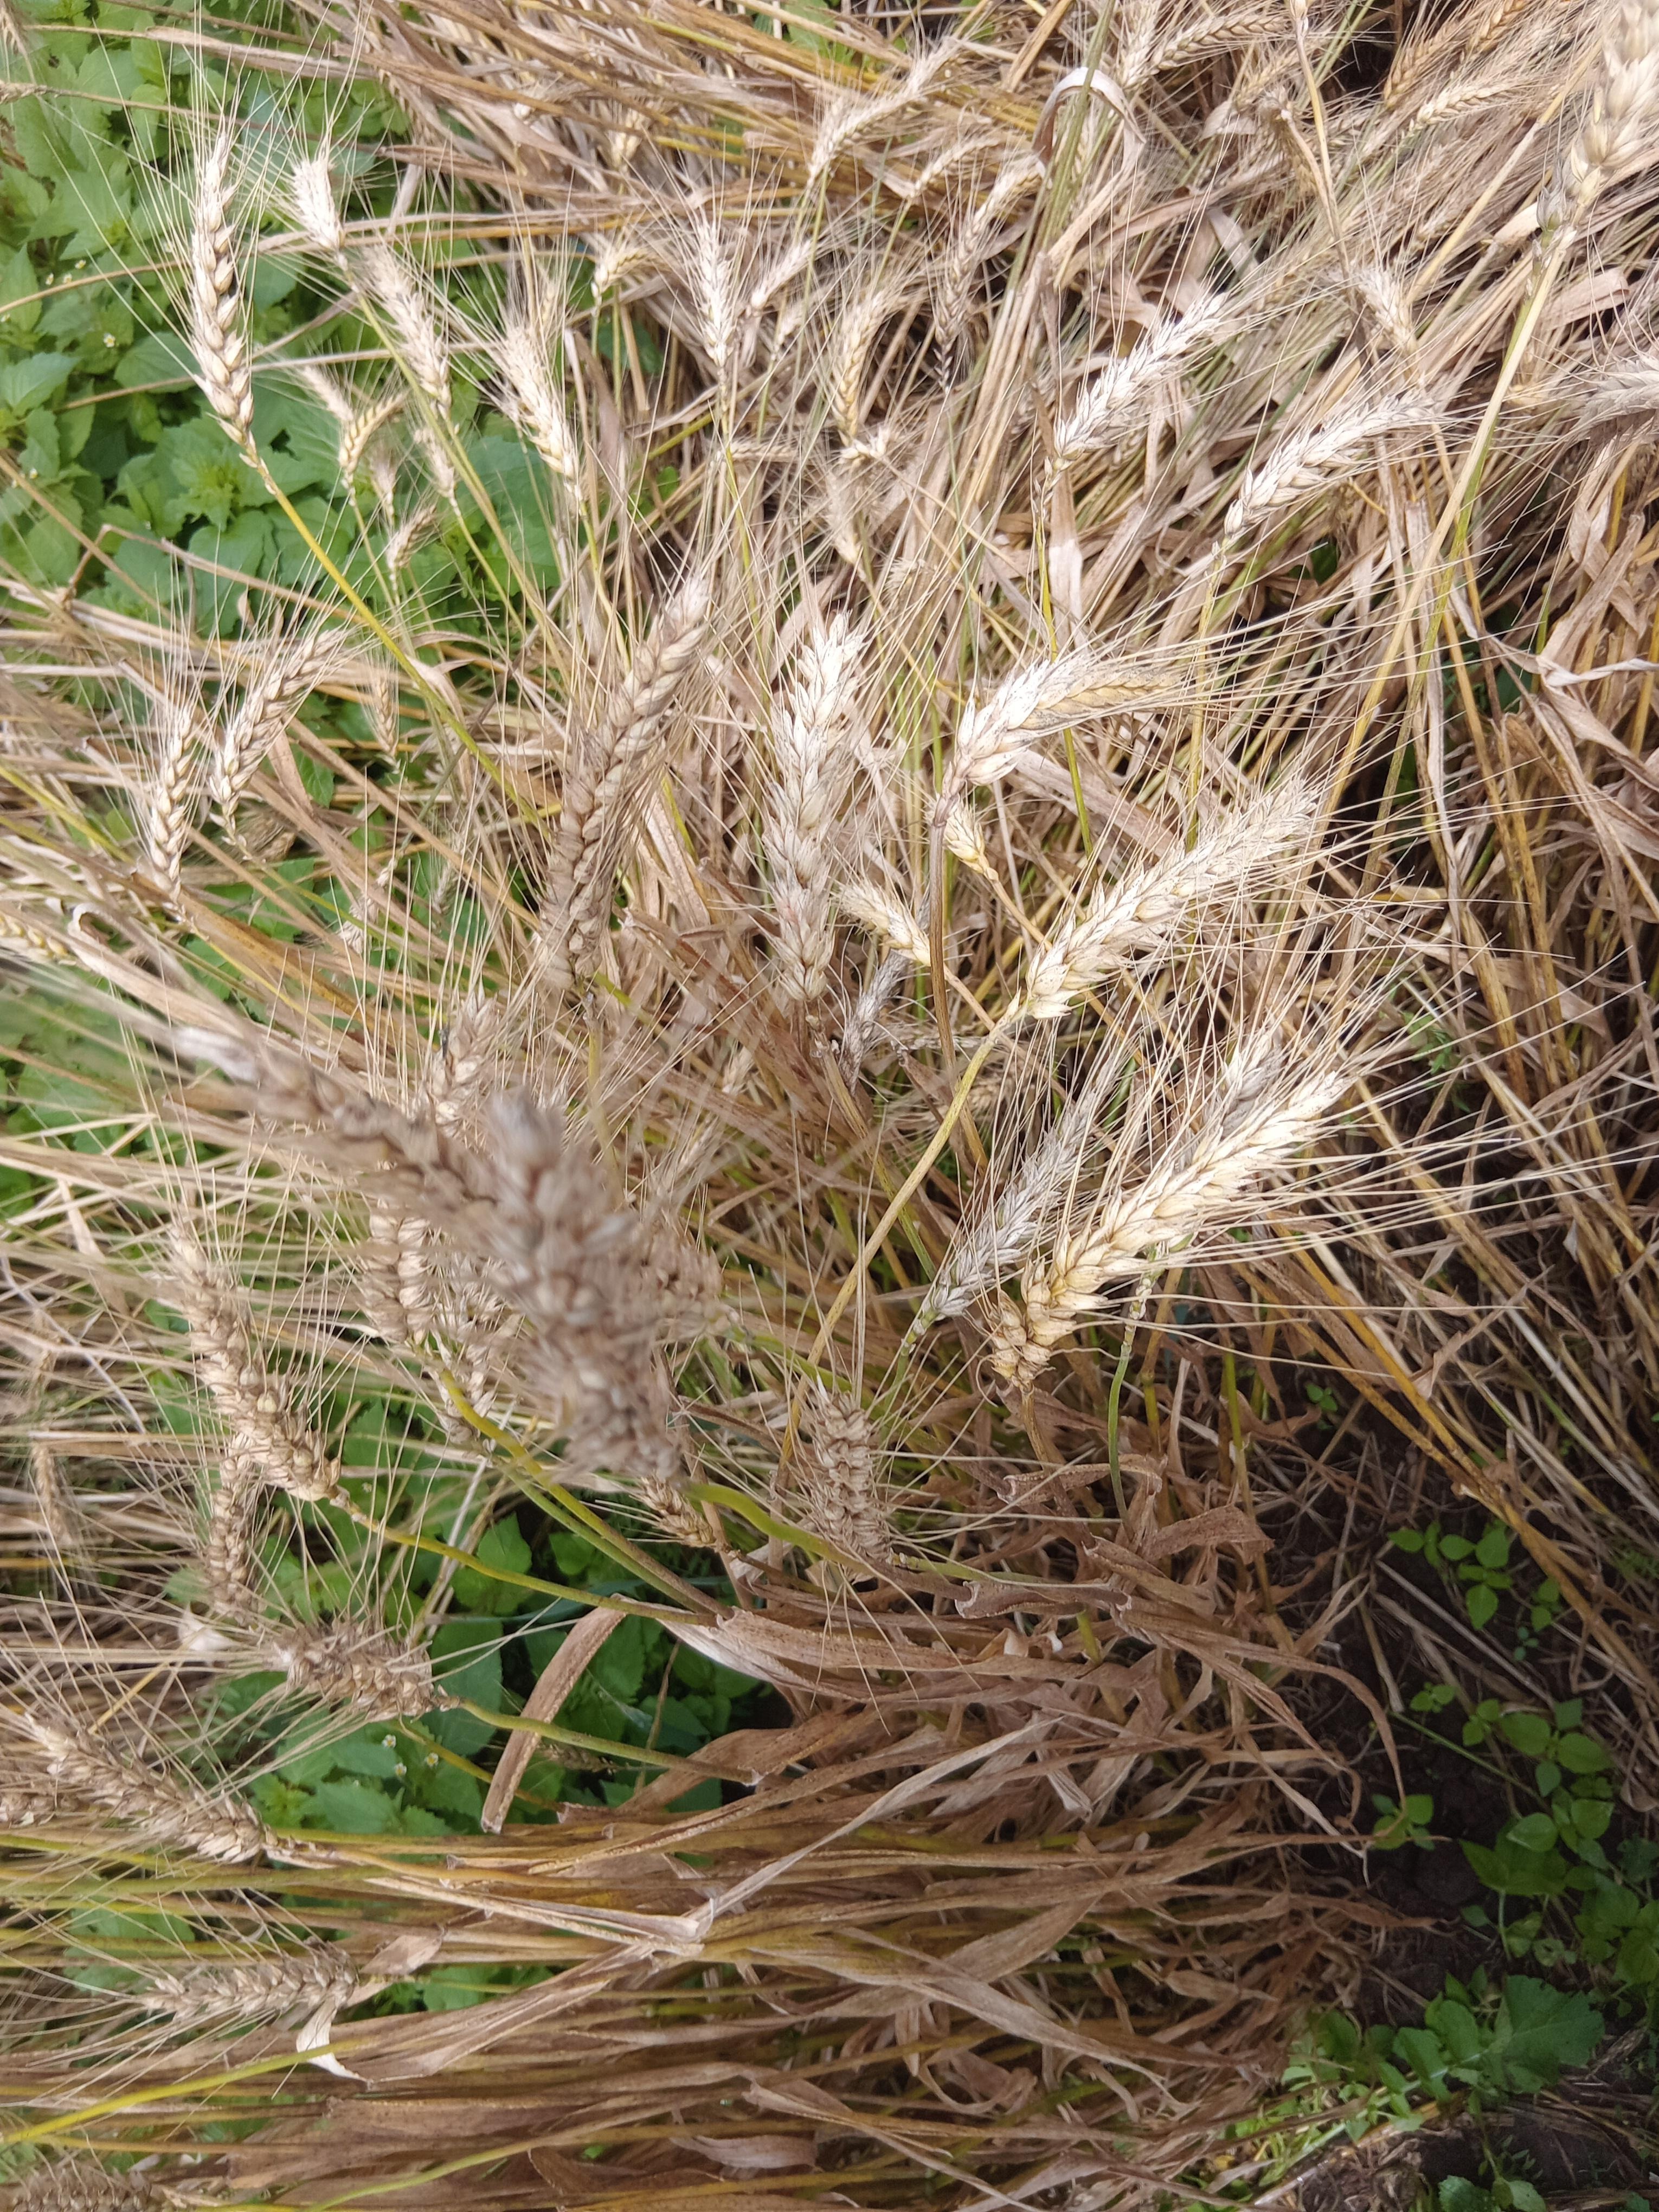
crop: wheat
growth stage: maturity
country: Kenya
